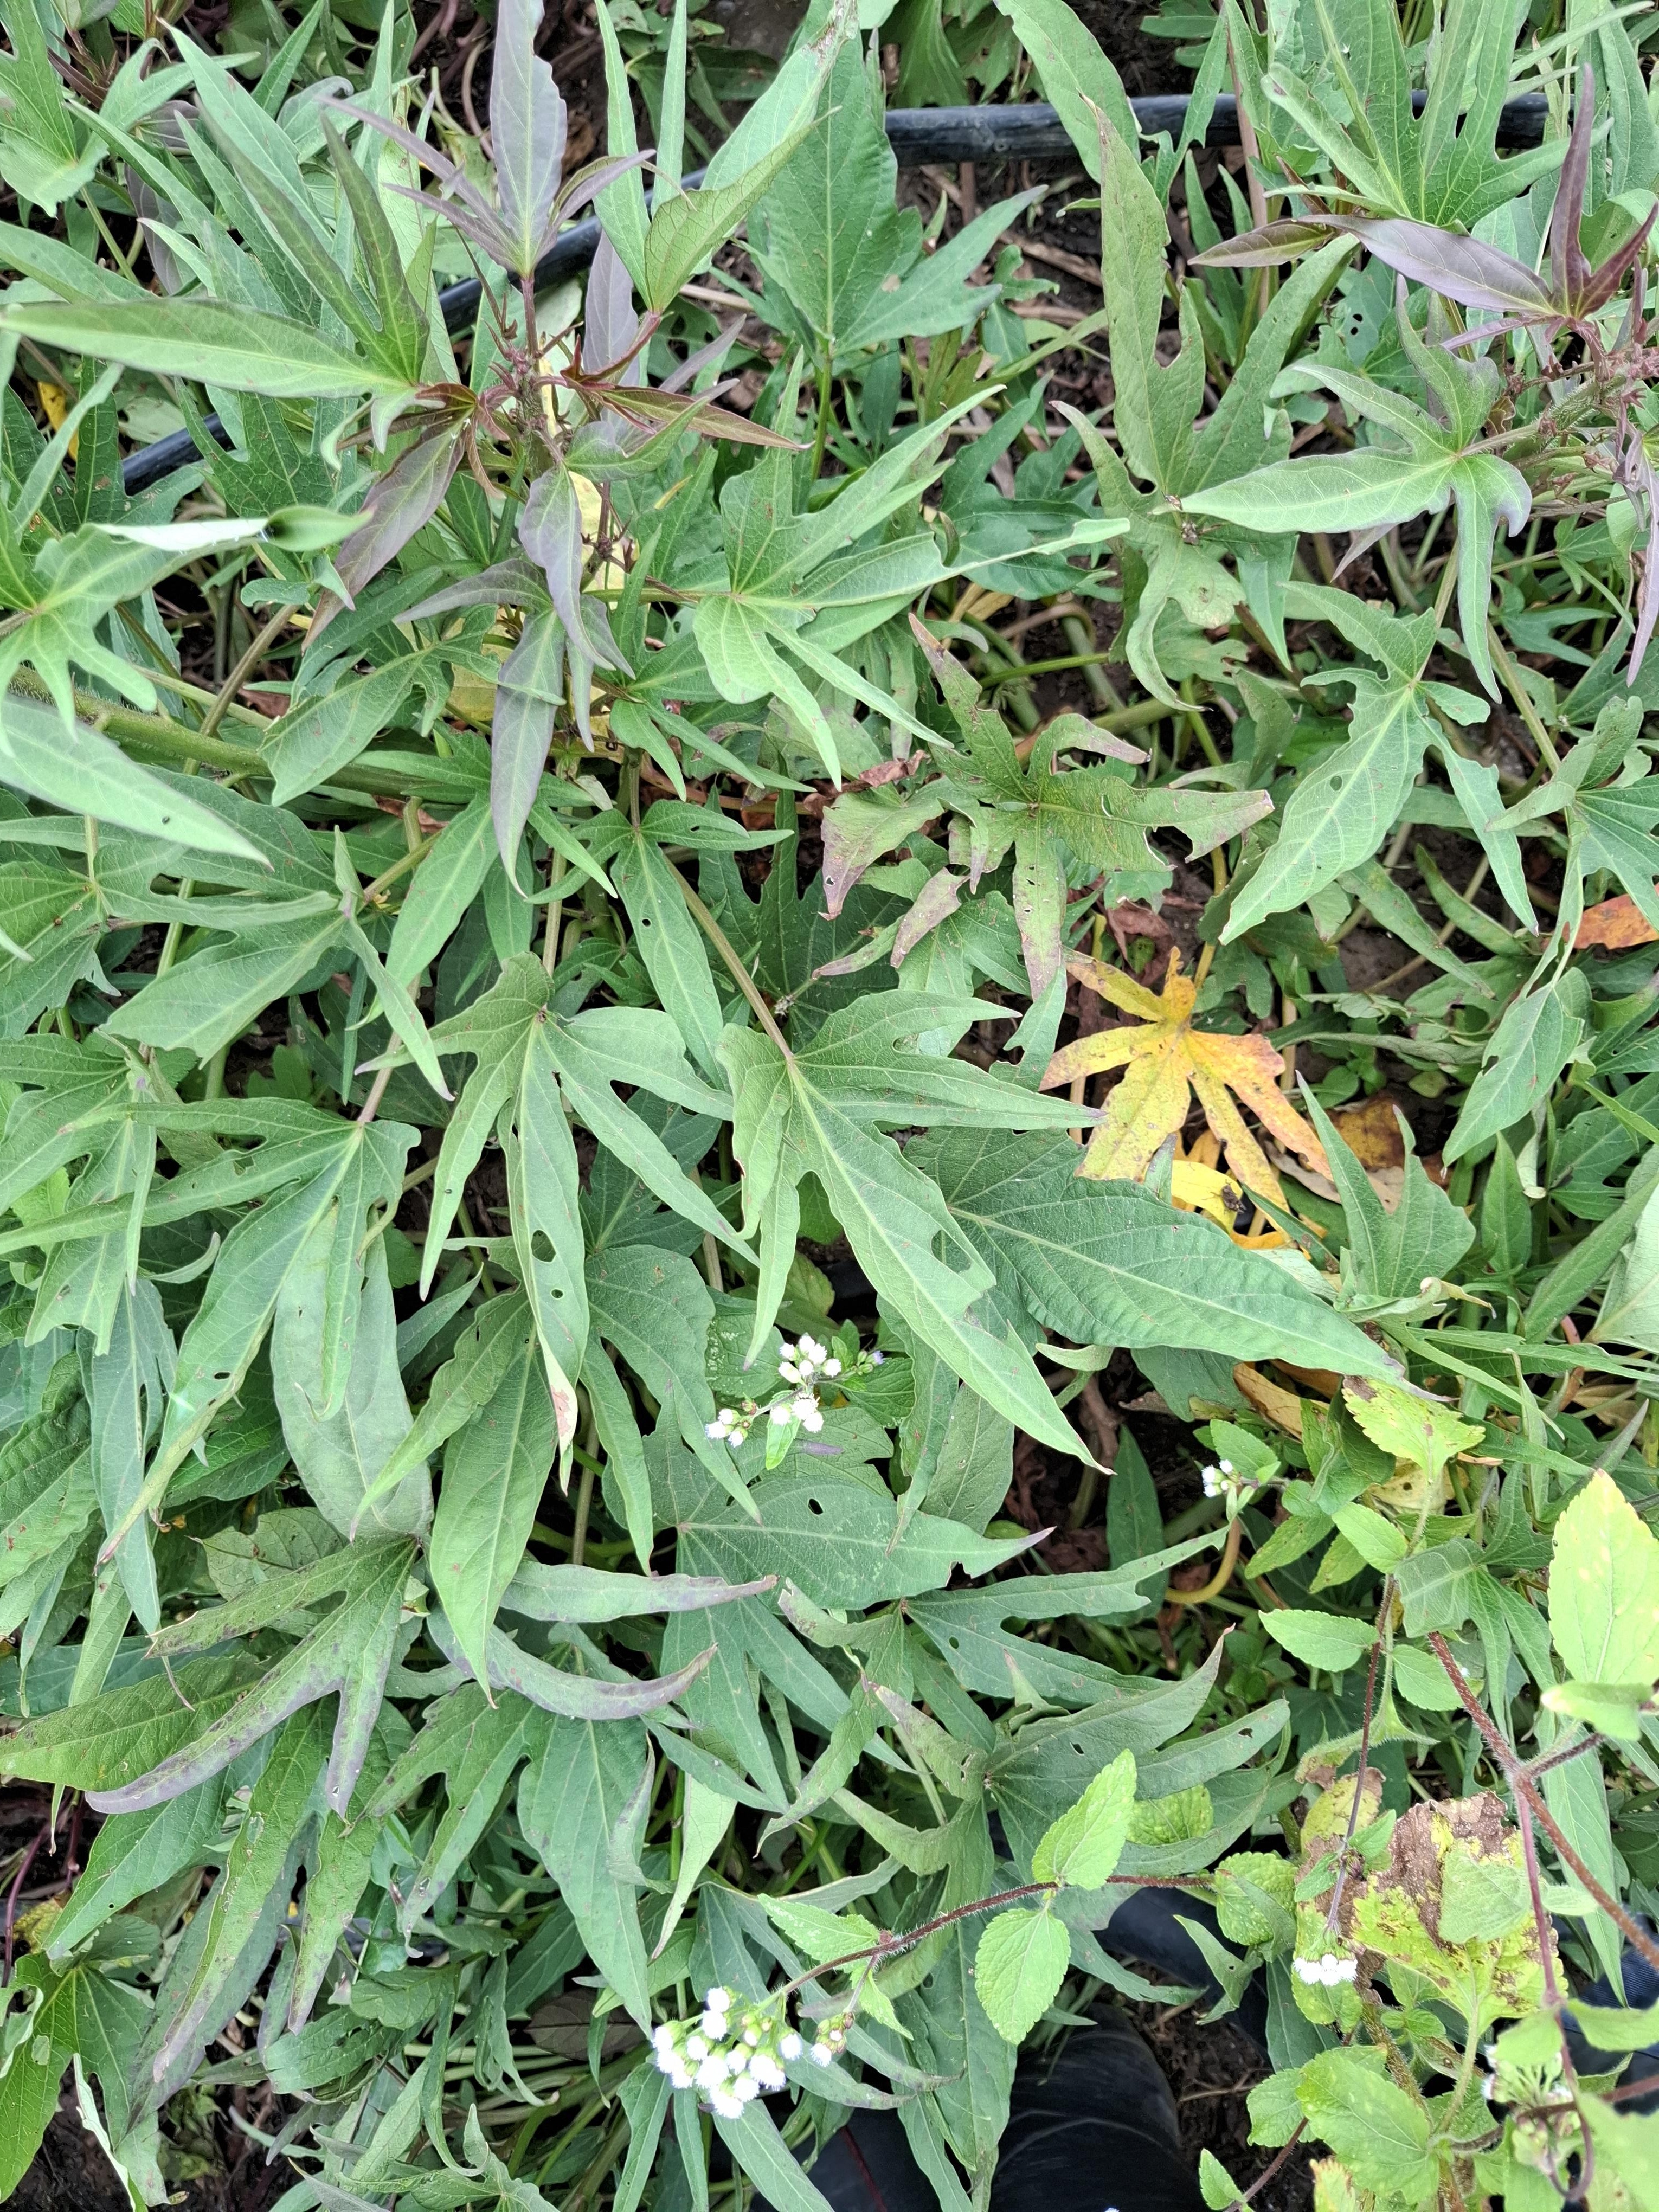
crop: sweet potato
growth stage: vegetative
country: Tanzania
